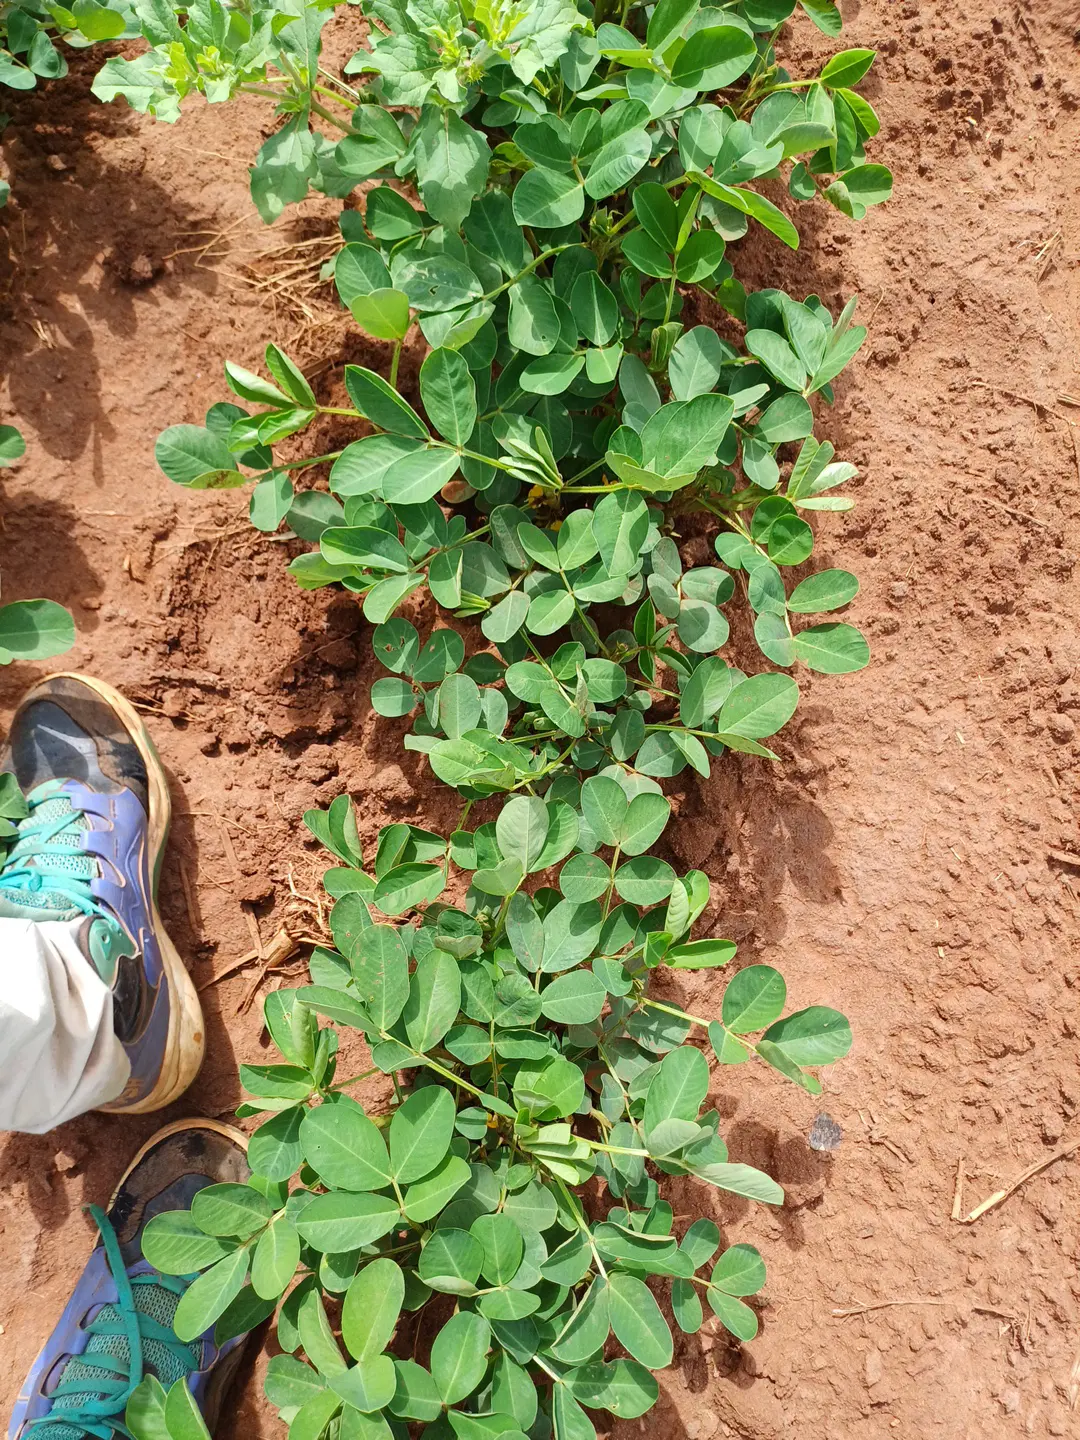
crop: groundnut
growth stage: flowering
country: Kenya
